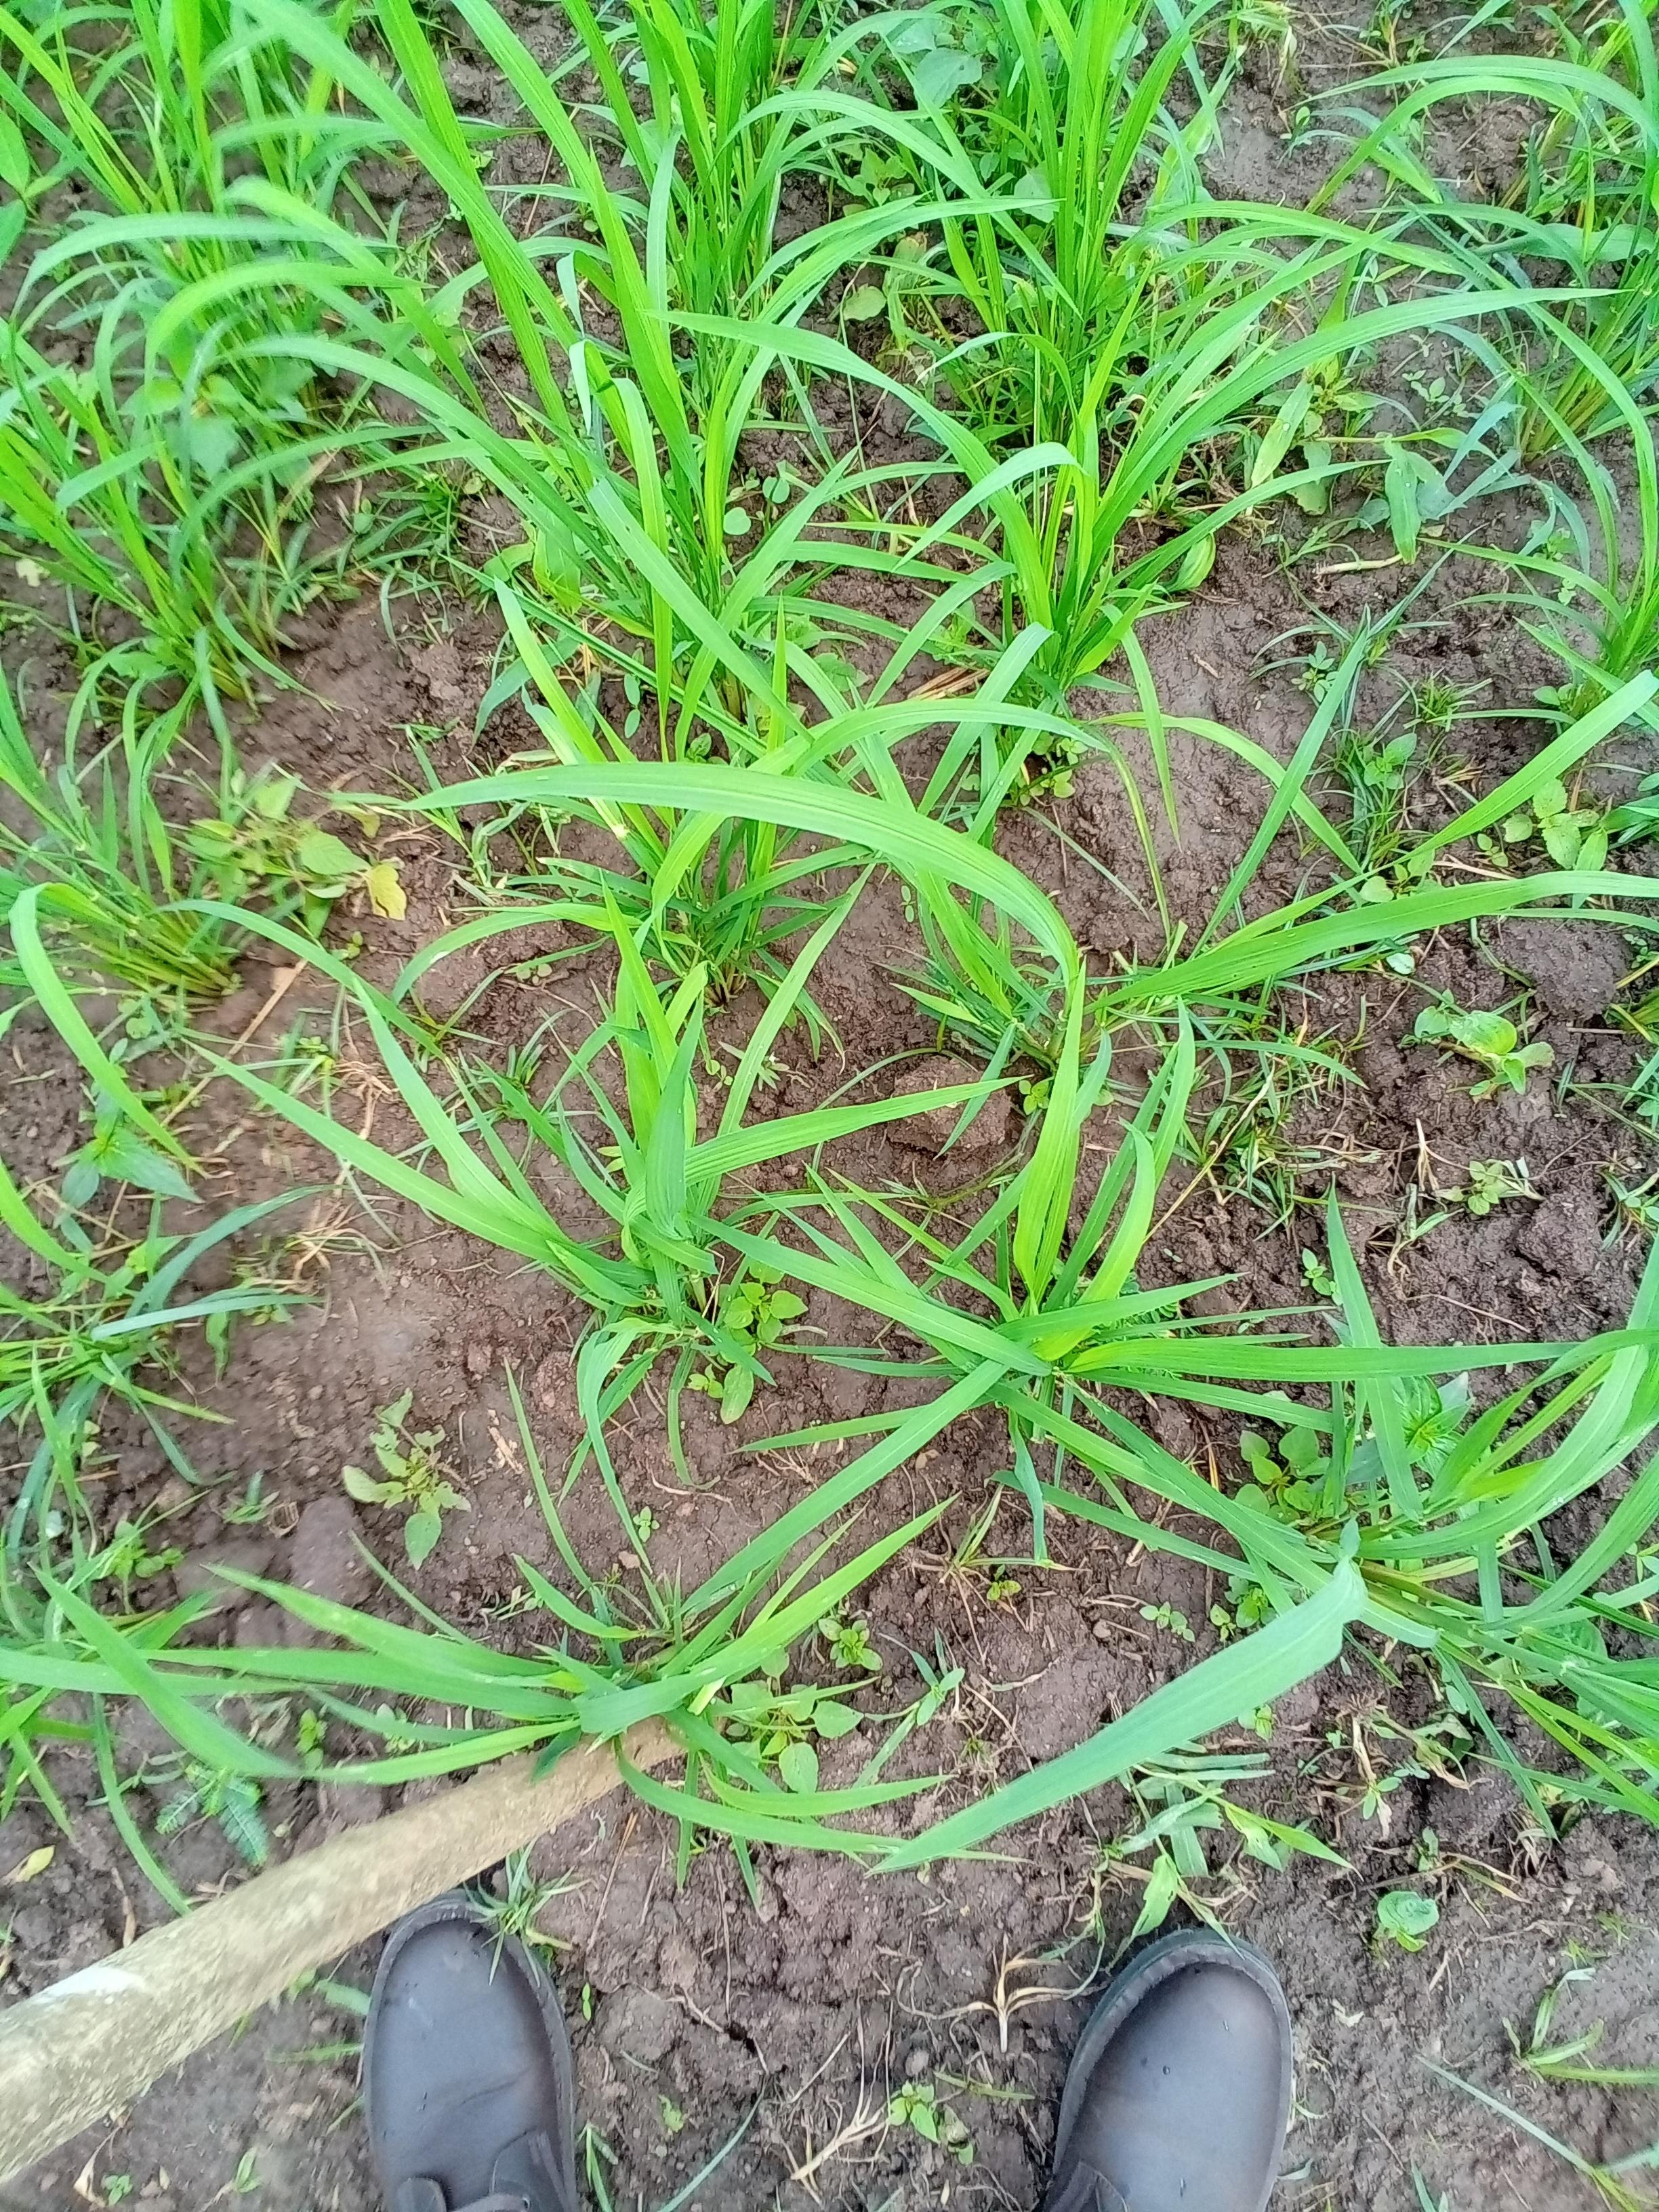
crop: rice
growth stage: tillering
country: Côte d'Ivoire
